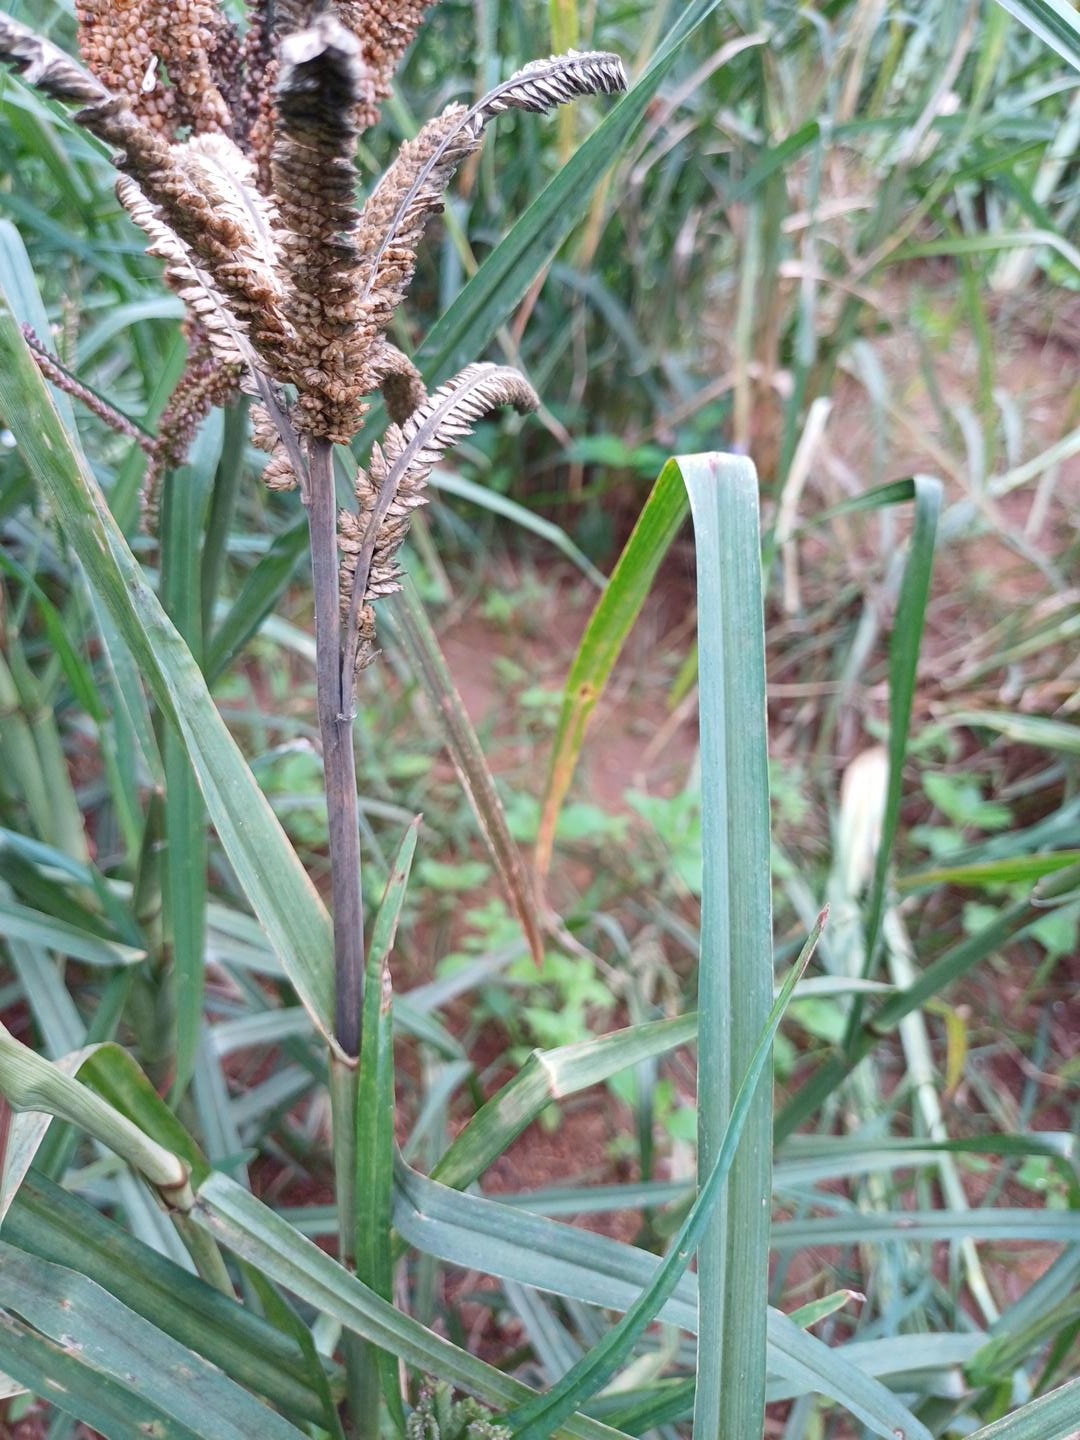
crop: finger millet
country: Kenya
